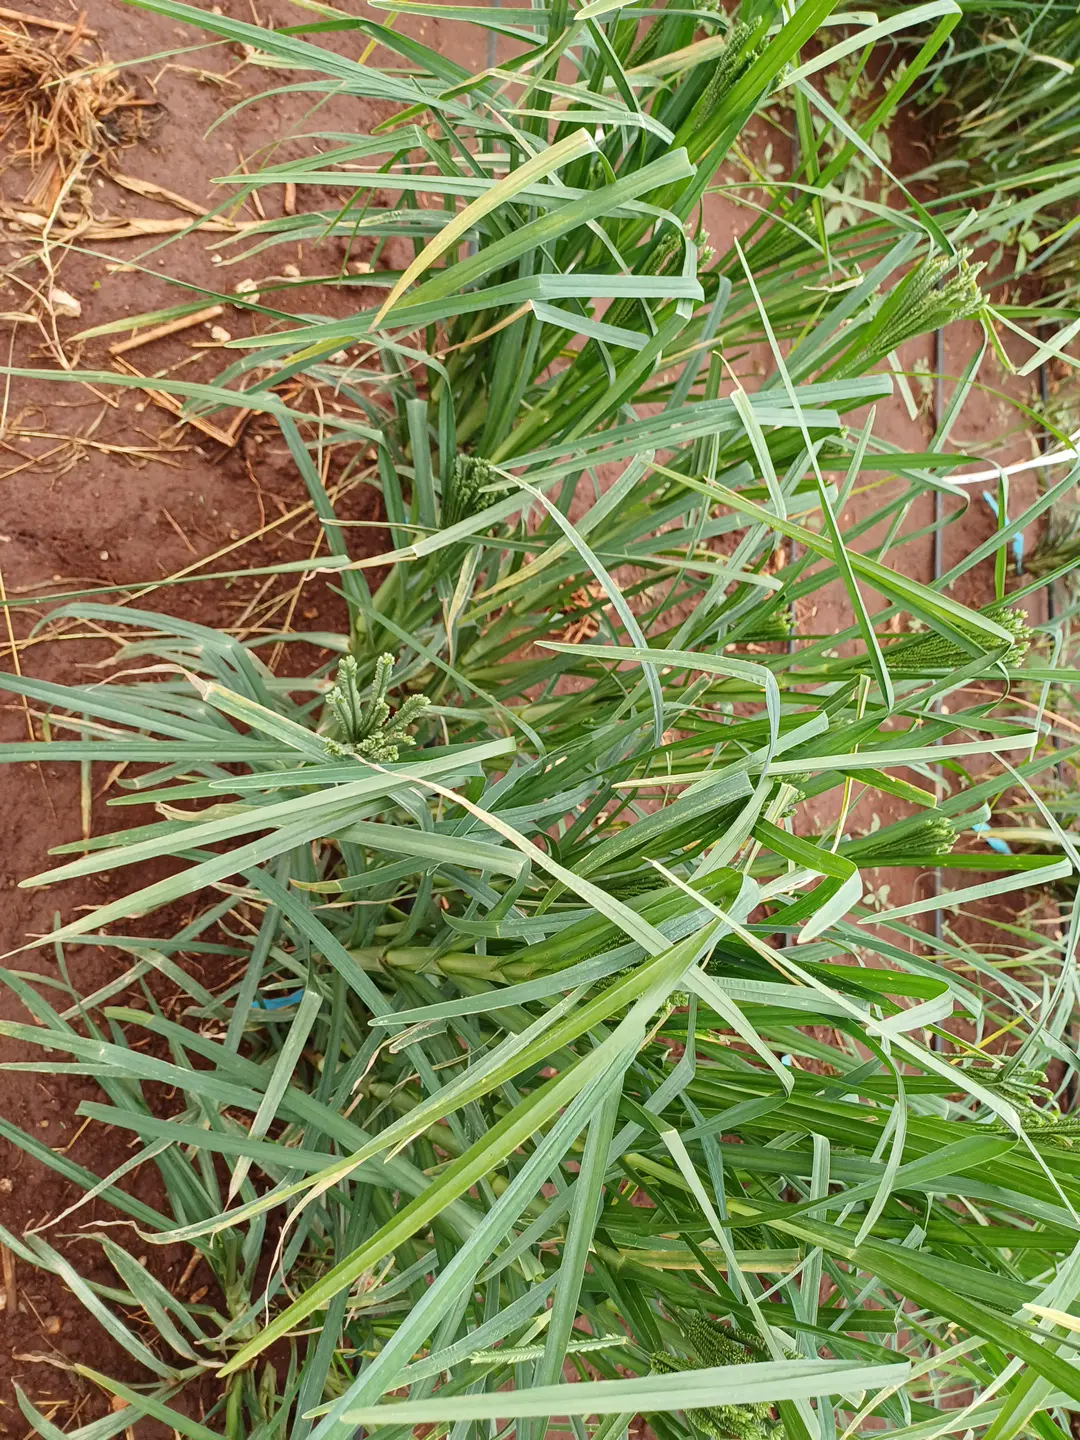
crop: finger millet
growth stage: flowering
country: Kenya
